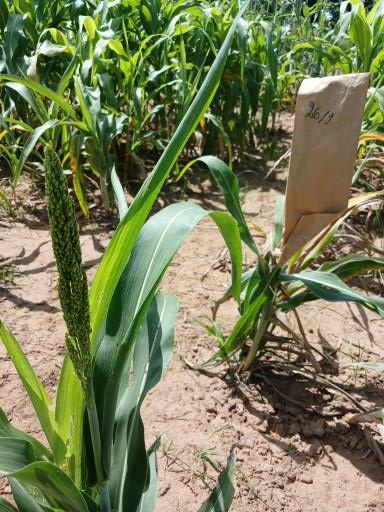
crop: sorghum
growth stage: heading tuber
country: Senegal
